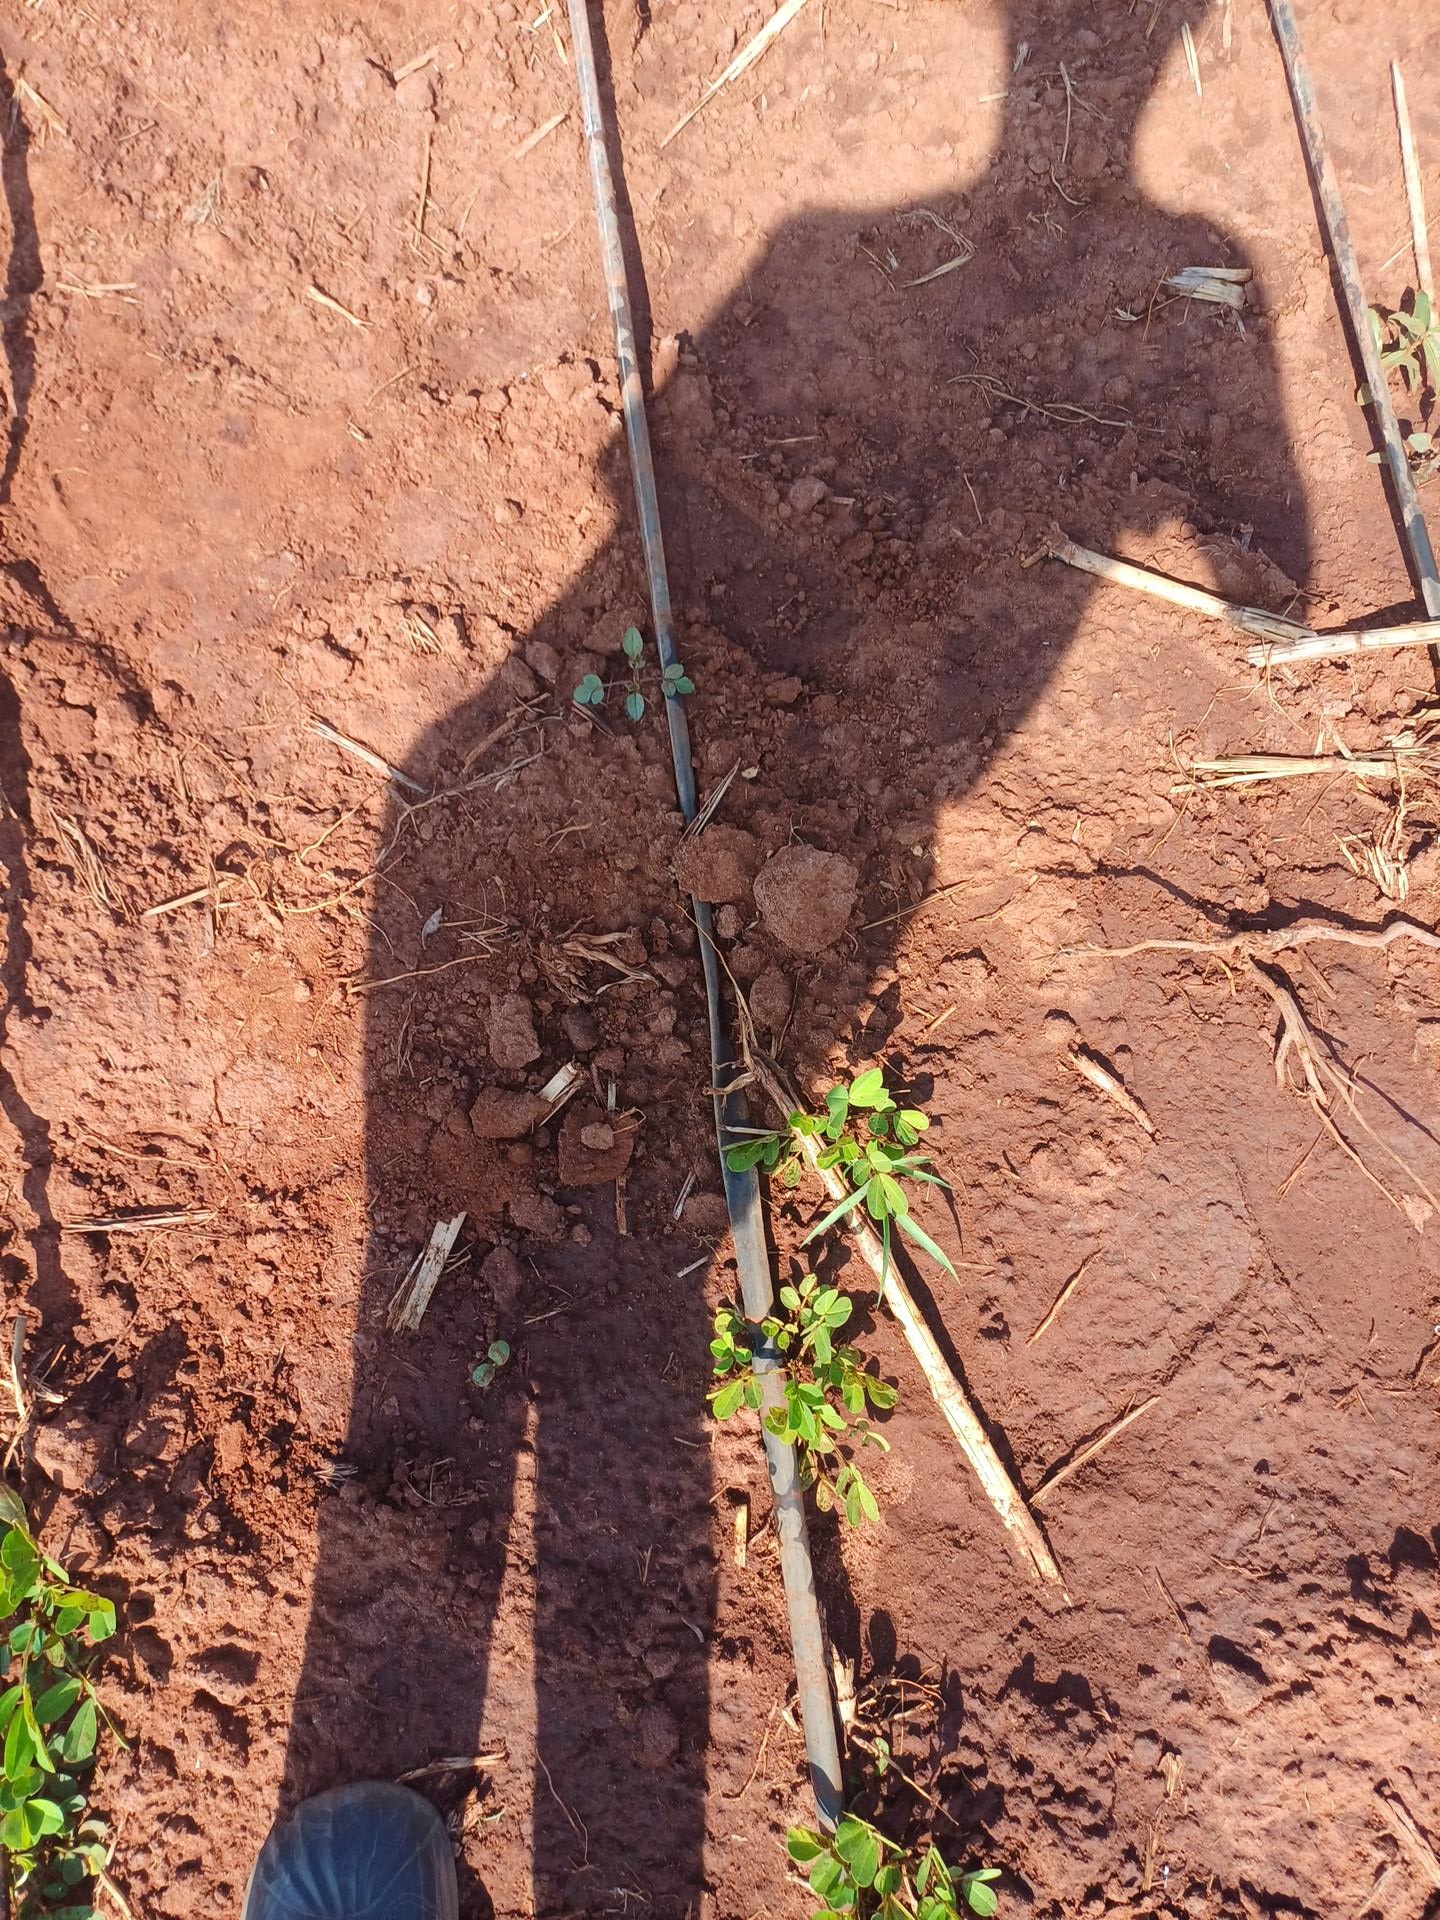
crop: groundnut
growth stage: vegetative
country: Kenya
